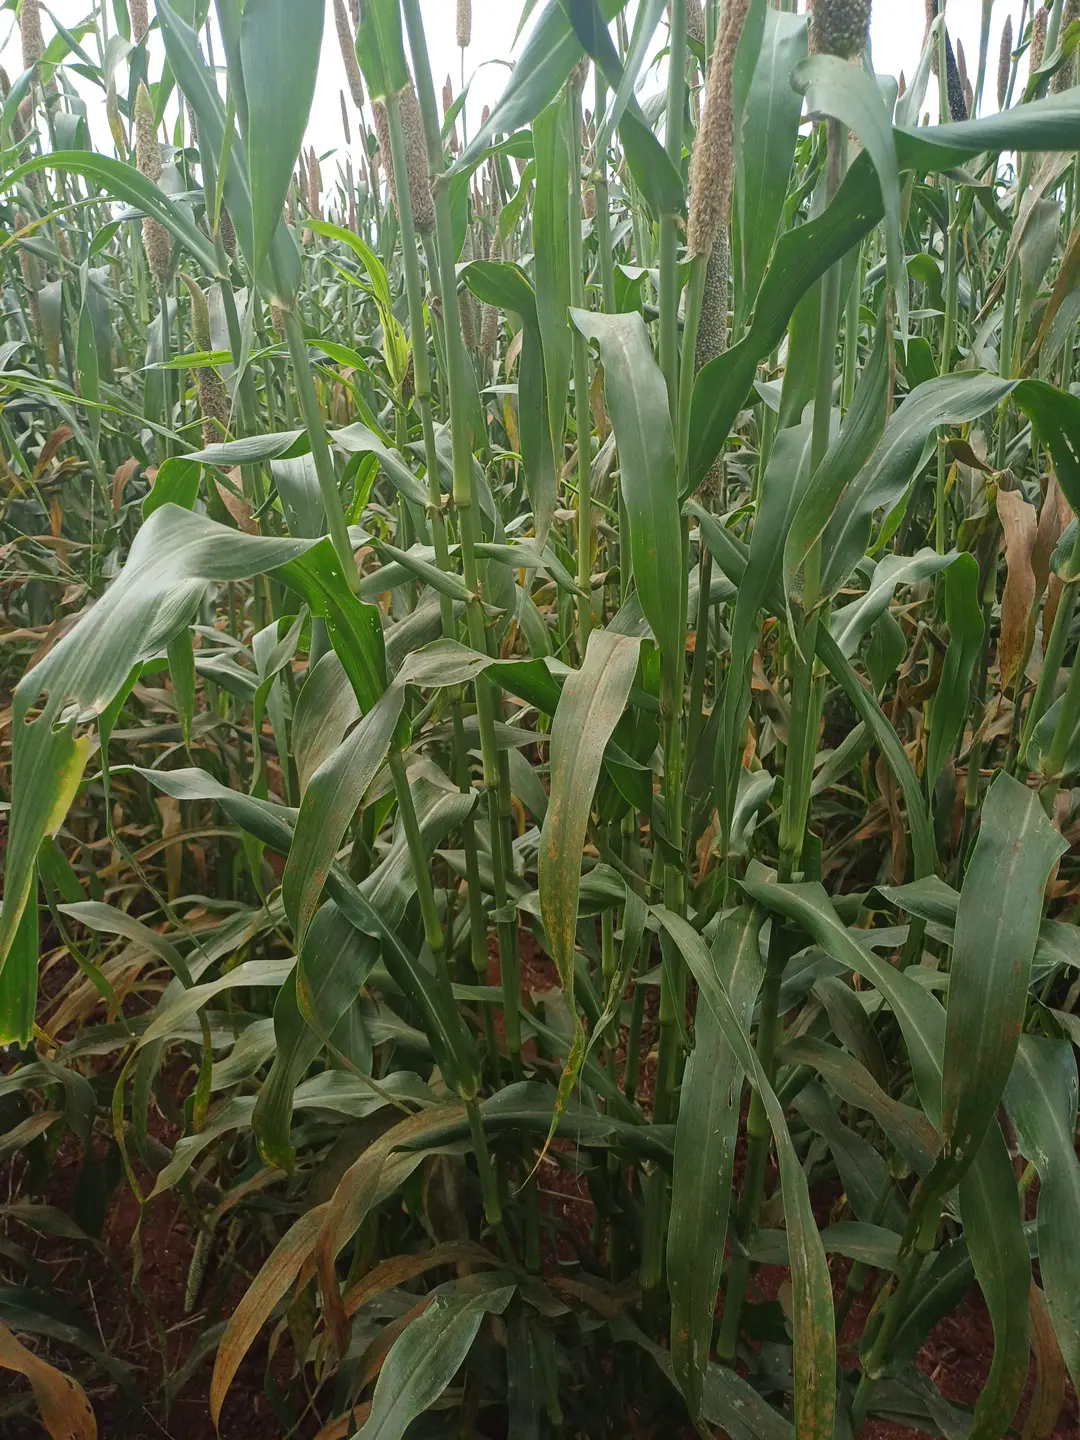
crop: pearl millet
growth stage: flowering
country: Kenya
